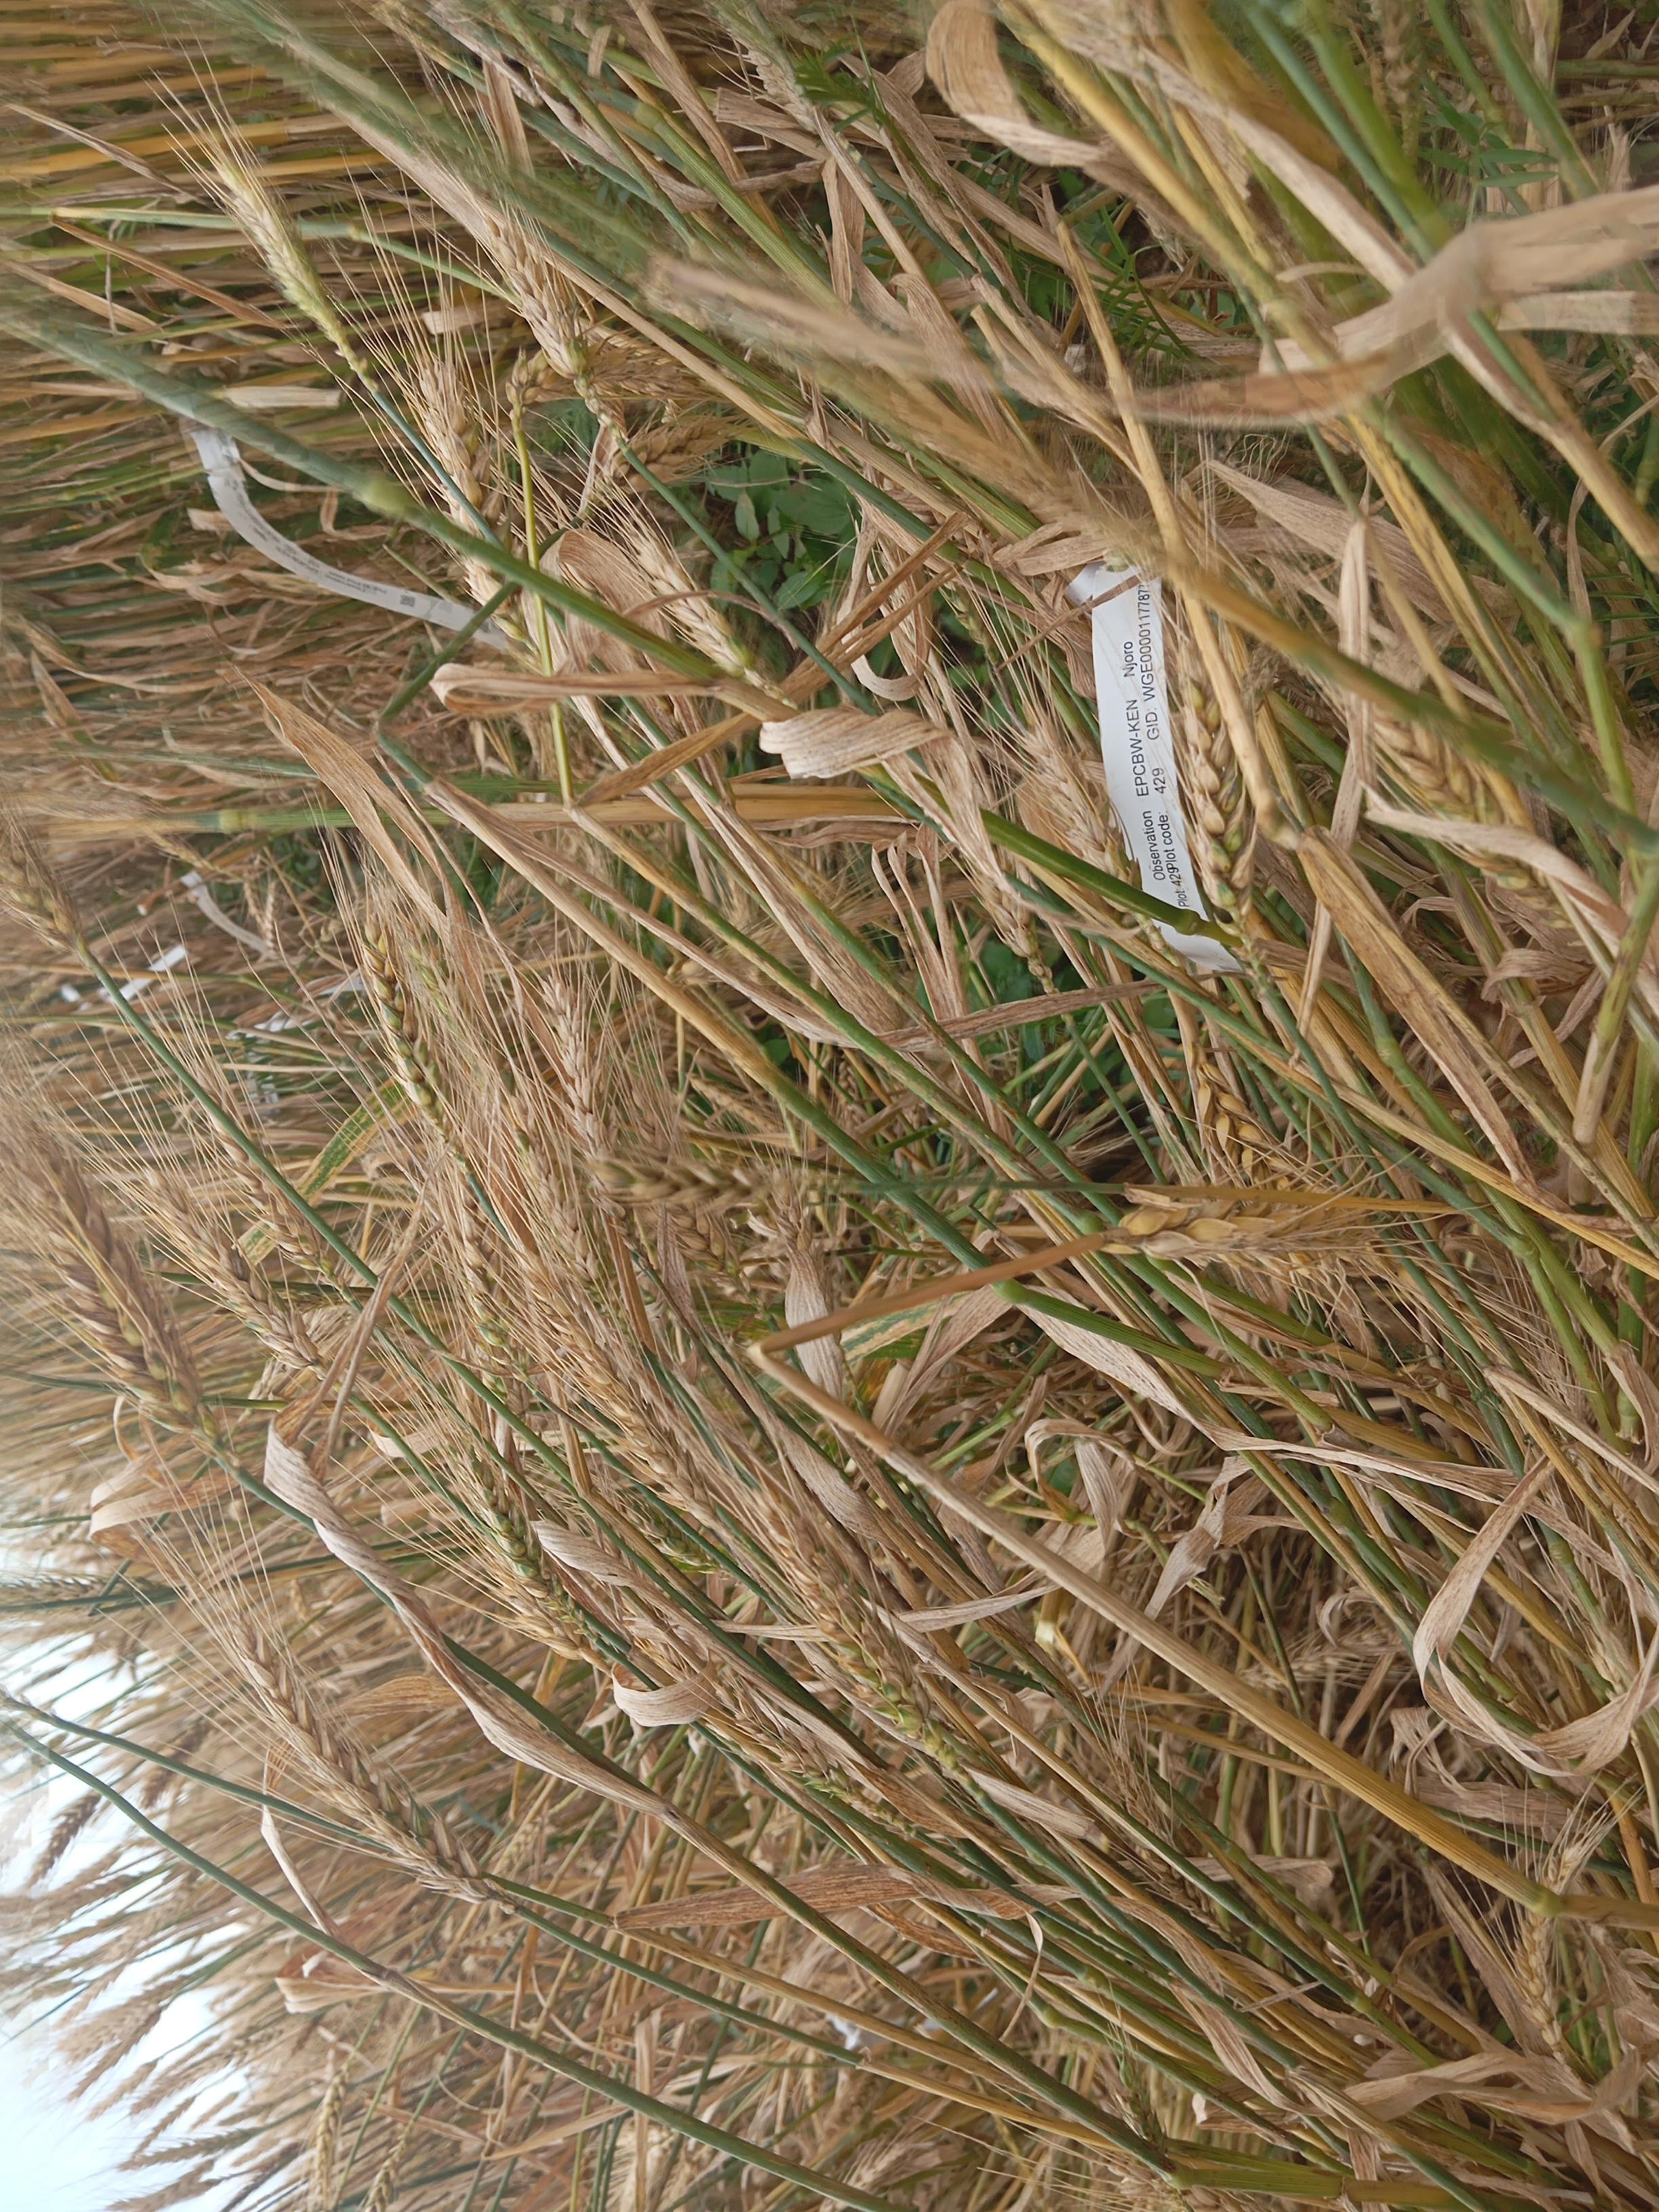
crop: wheat
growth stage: maturity
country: Kenya
